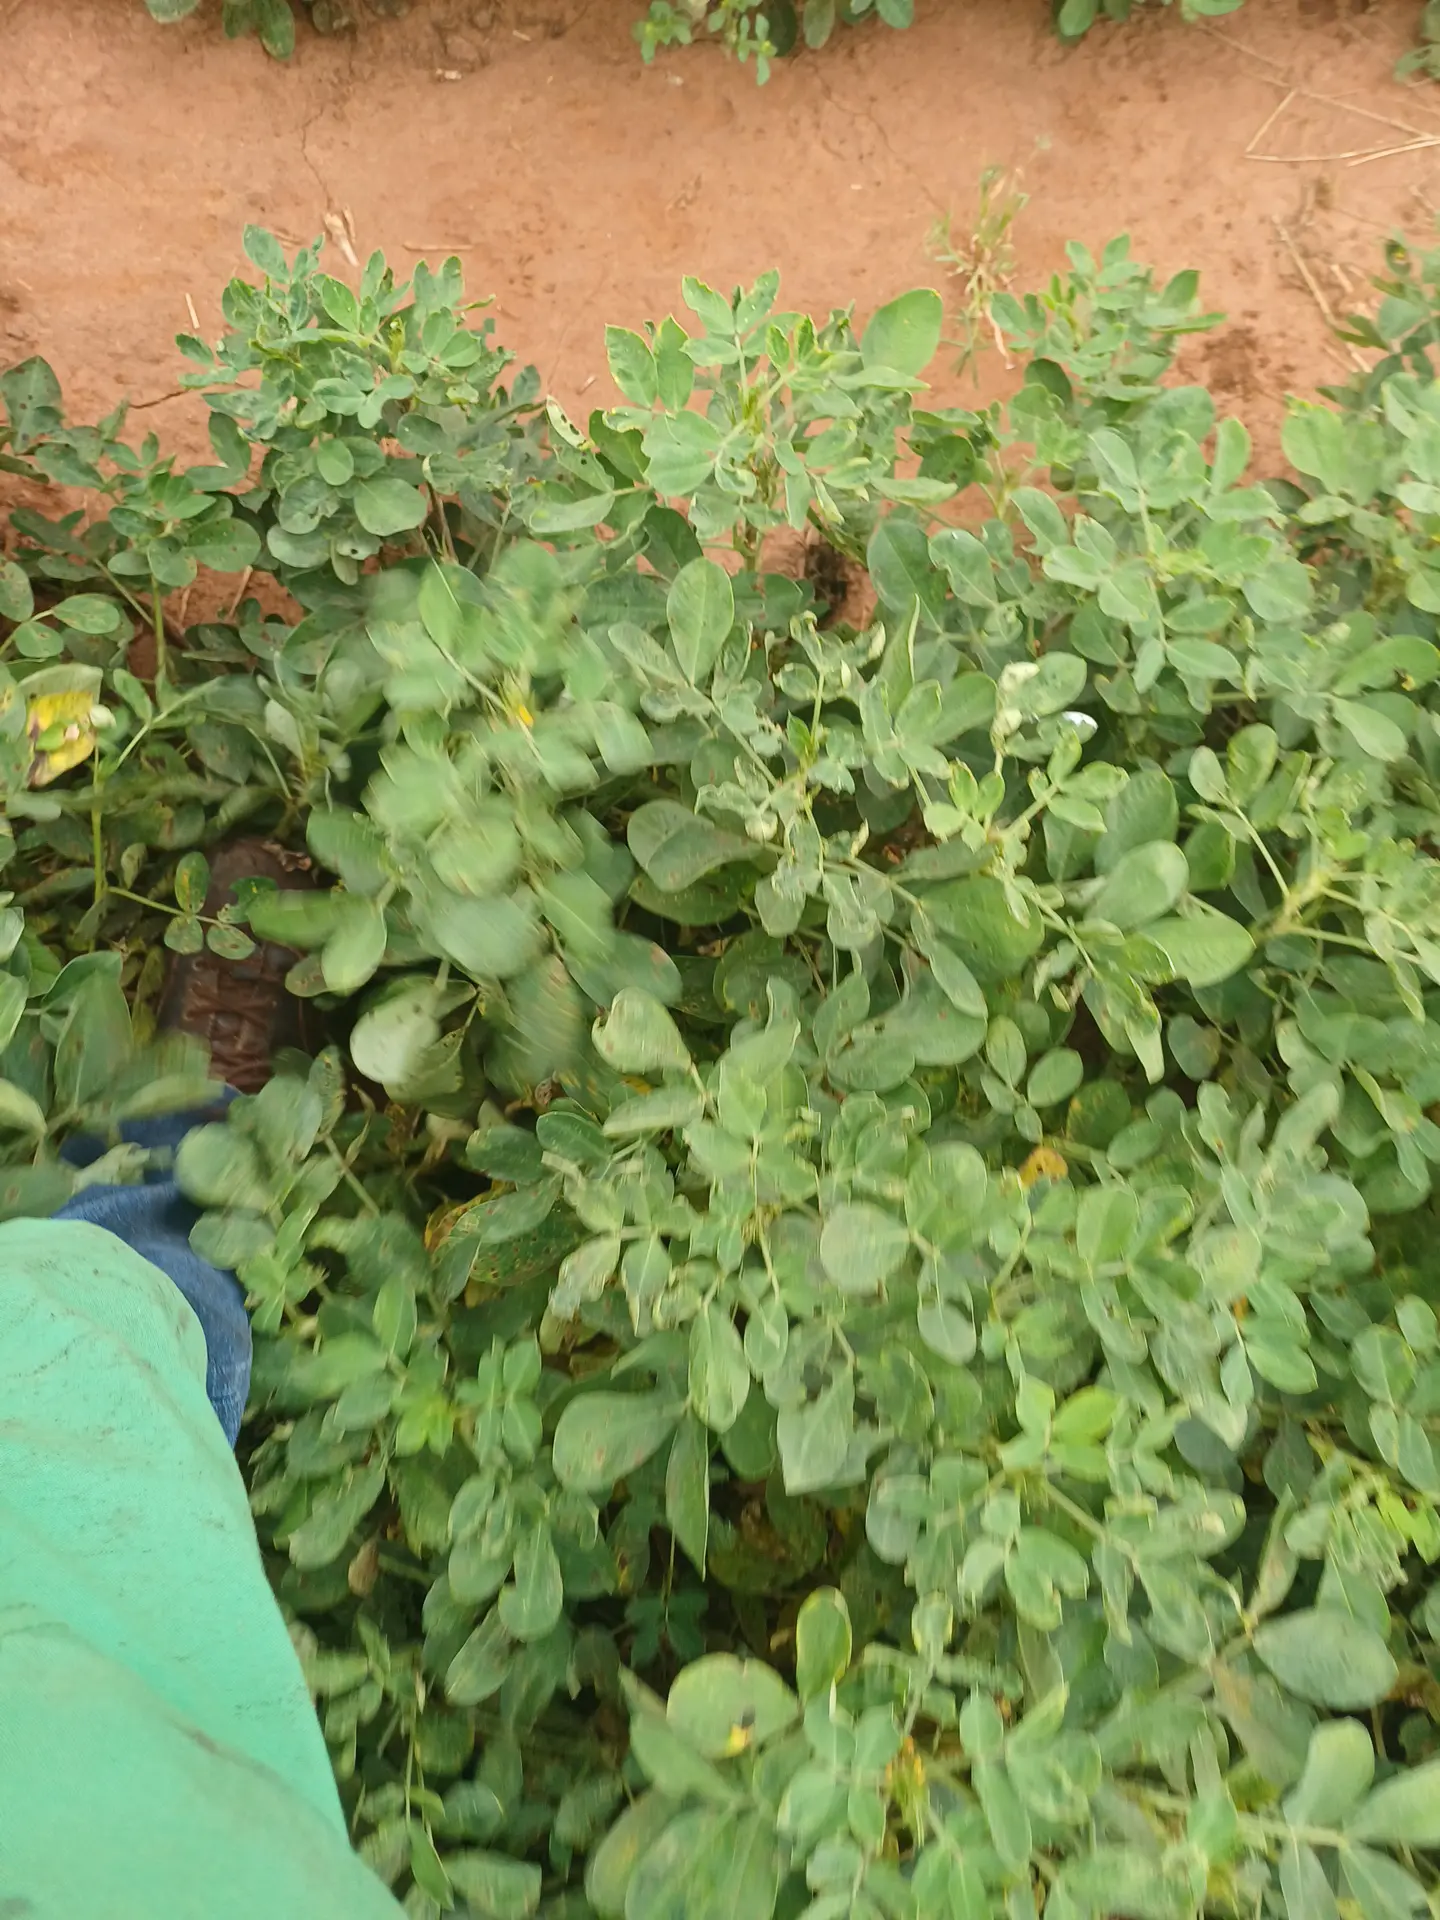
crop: groundnut
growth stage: pegging
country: Kenya
